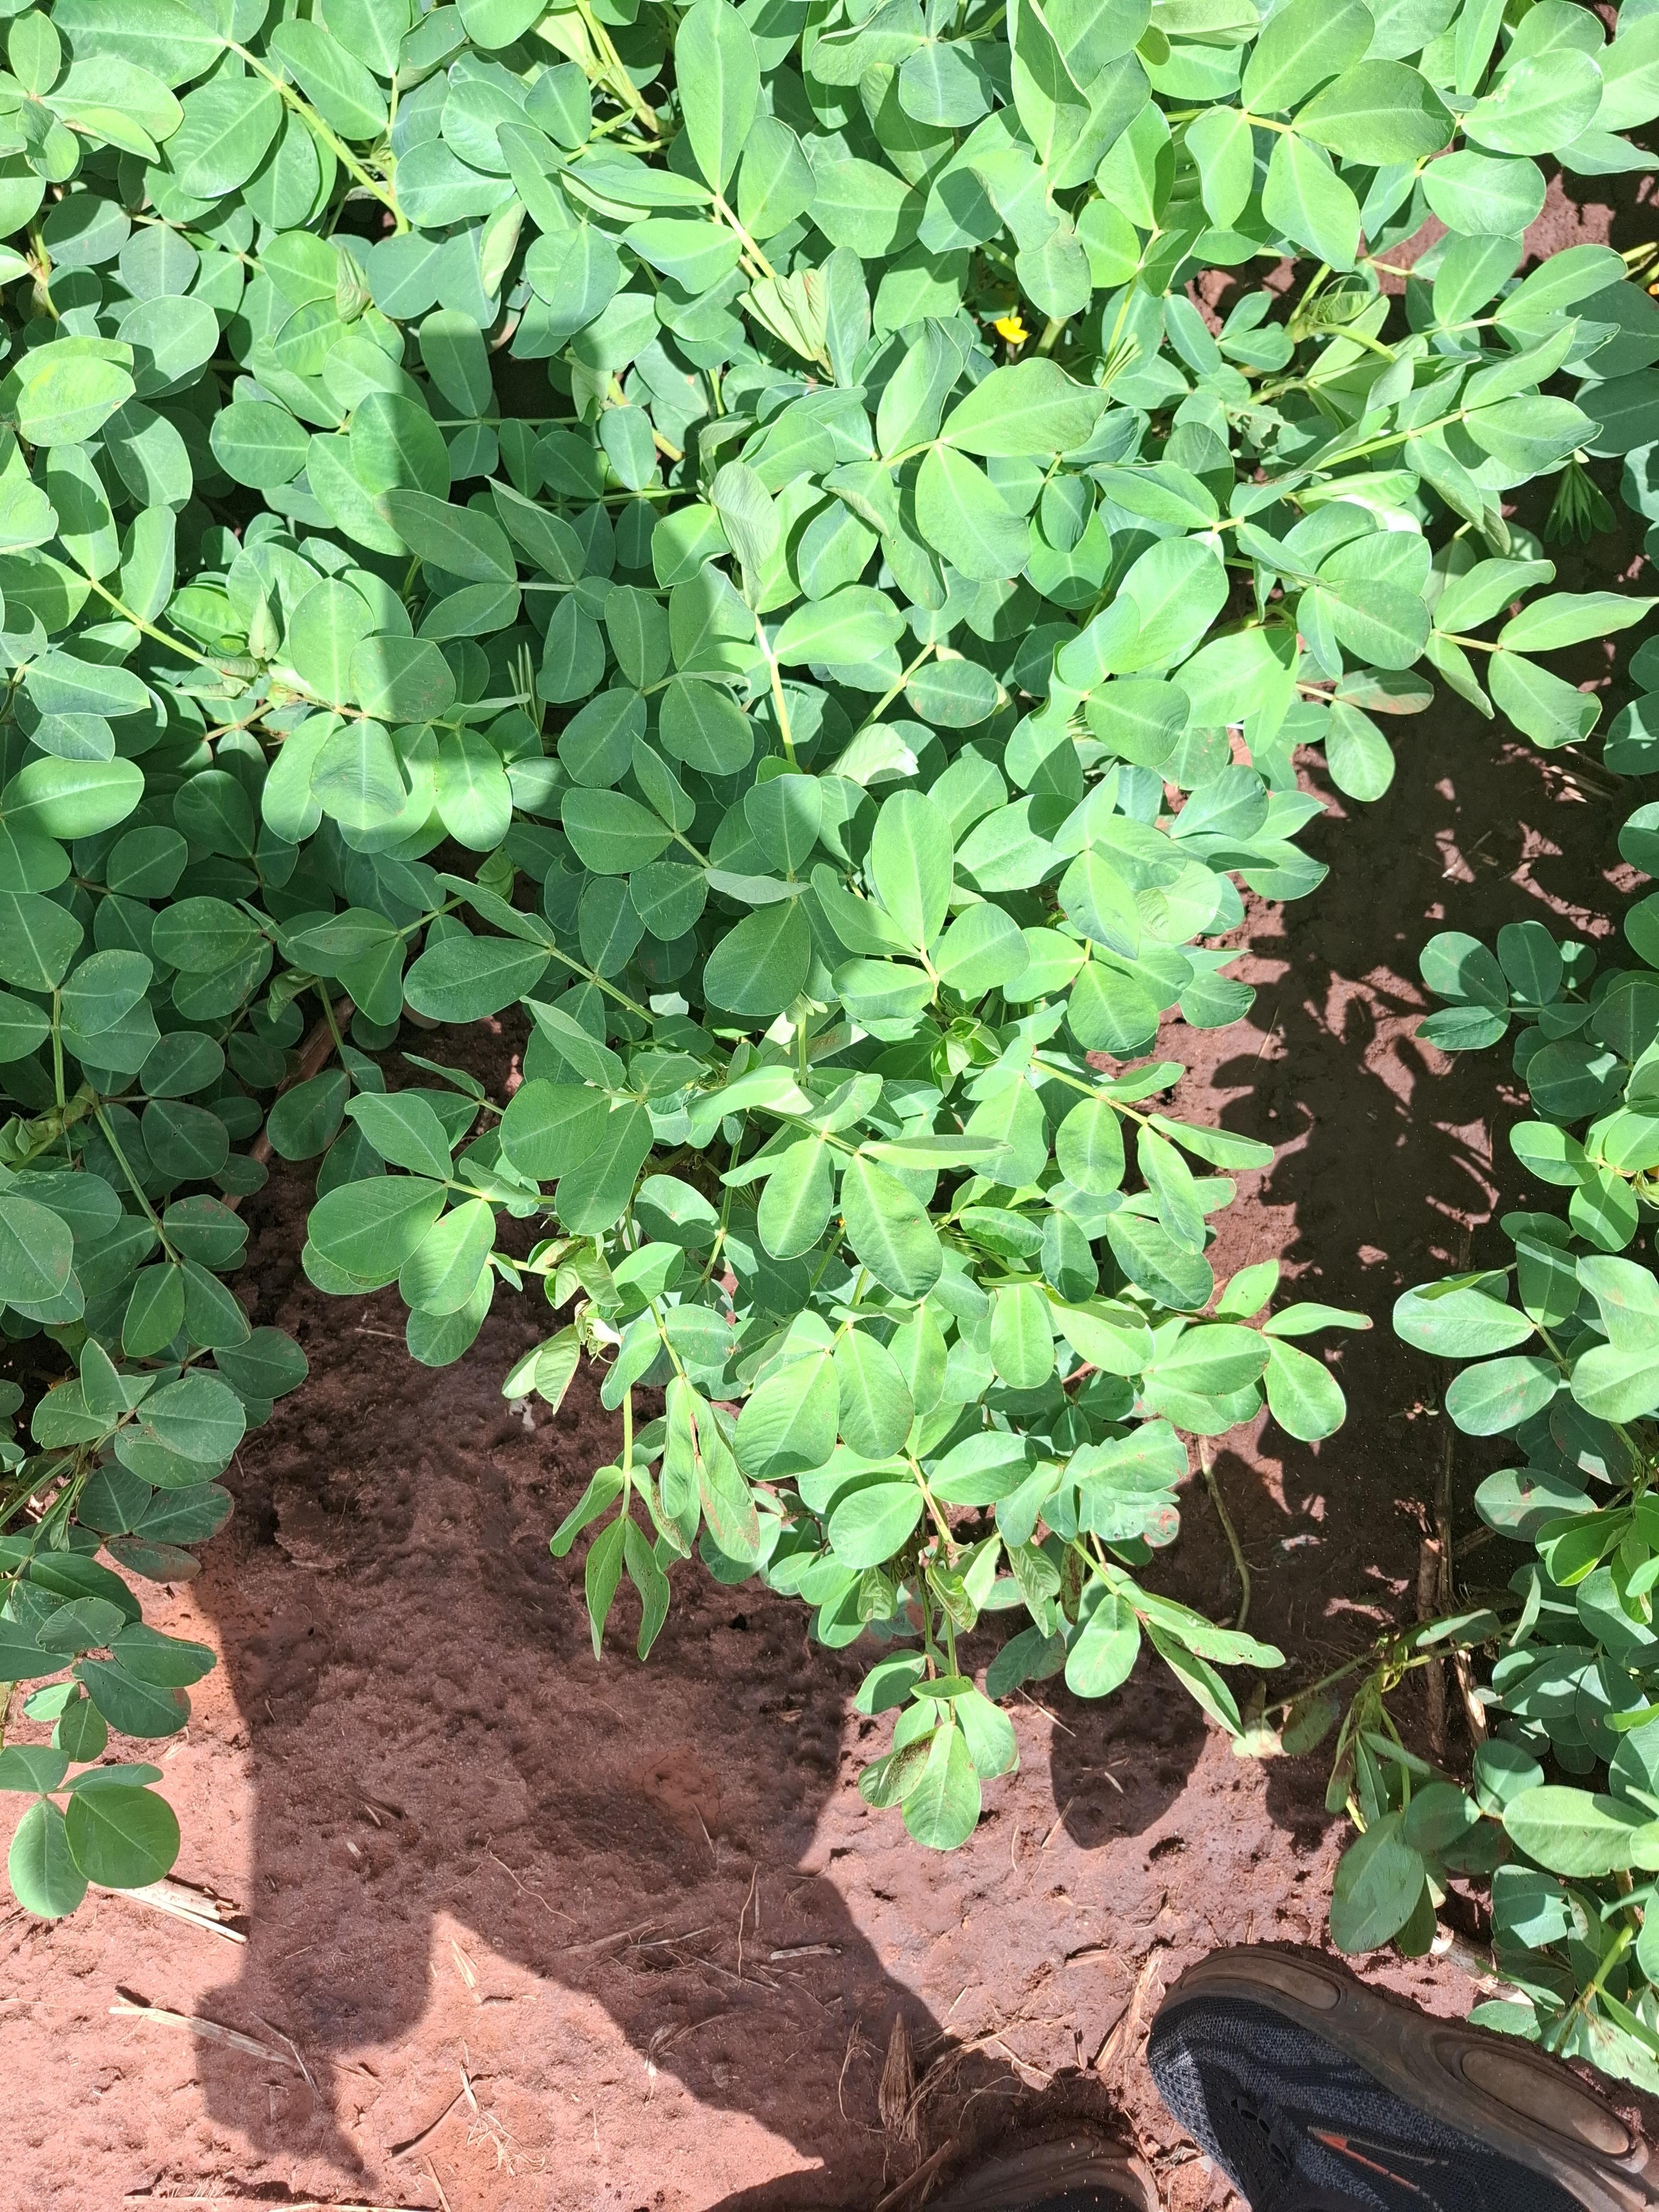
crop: groundnut
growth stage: flowering
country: Kenya
